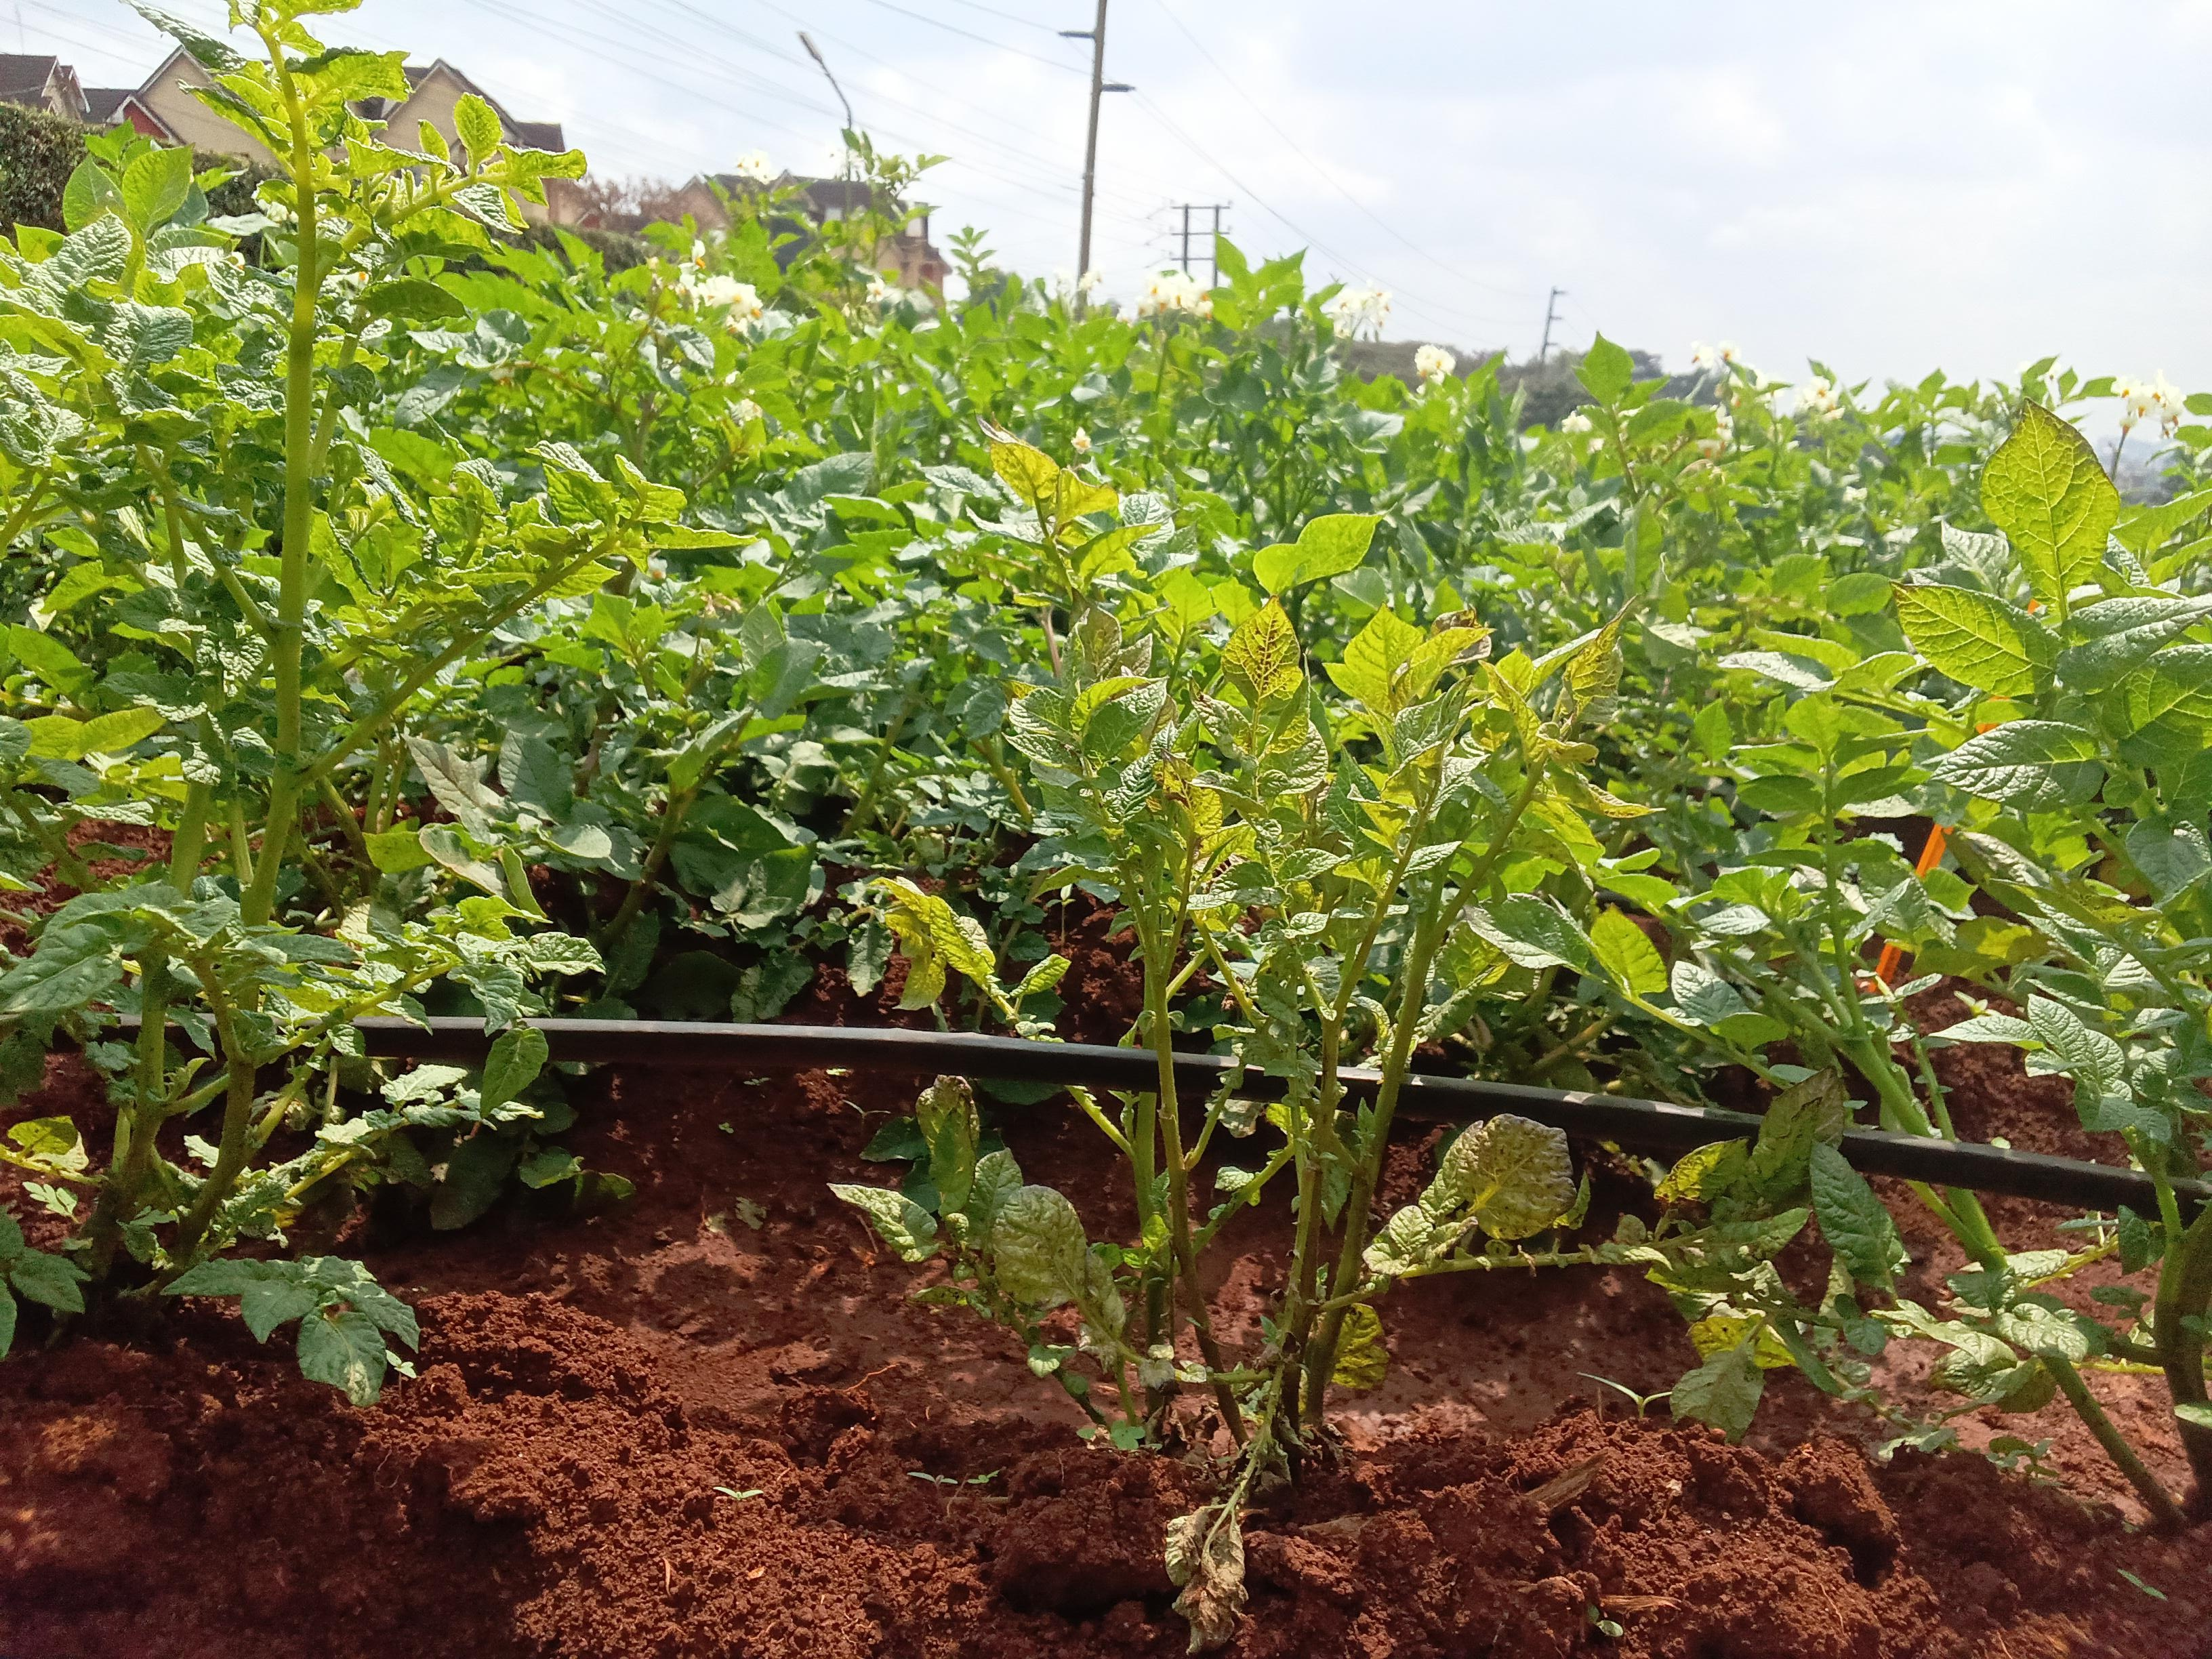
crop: potato
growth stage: vegetative
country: Kenya
